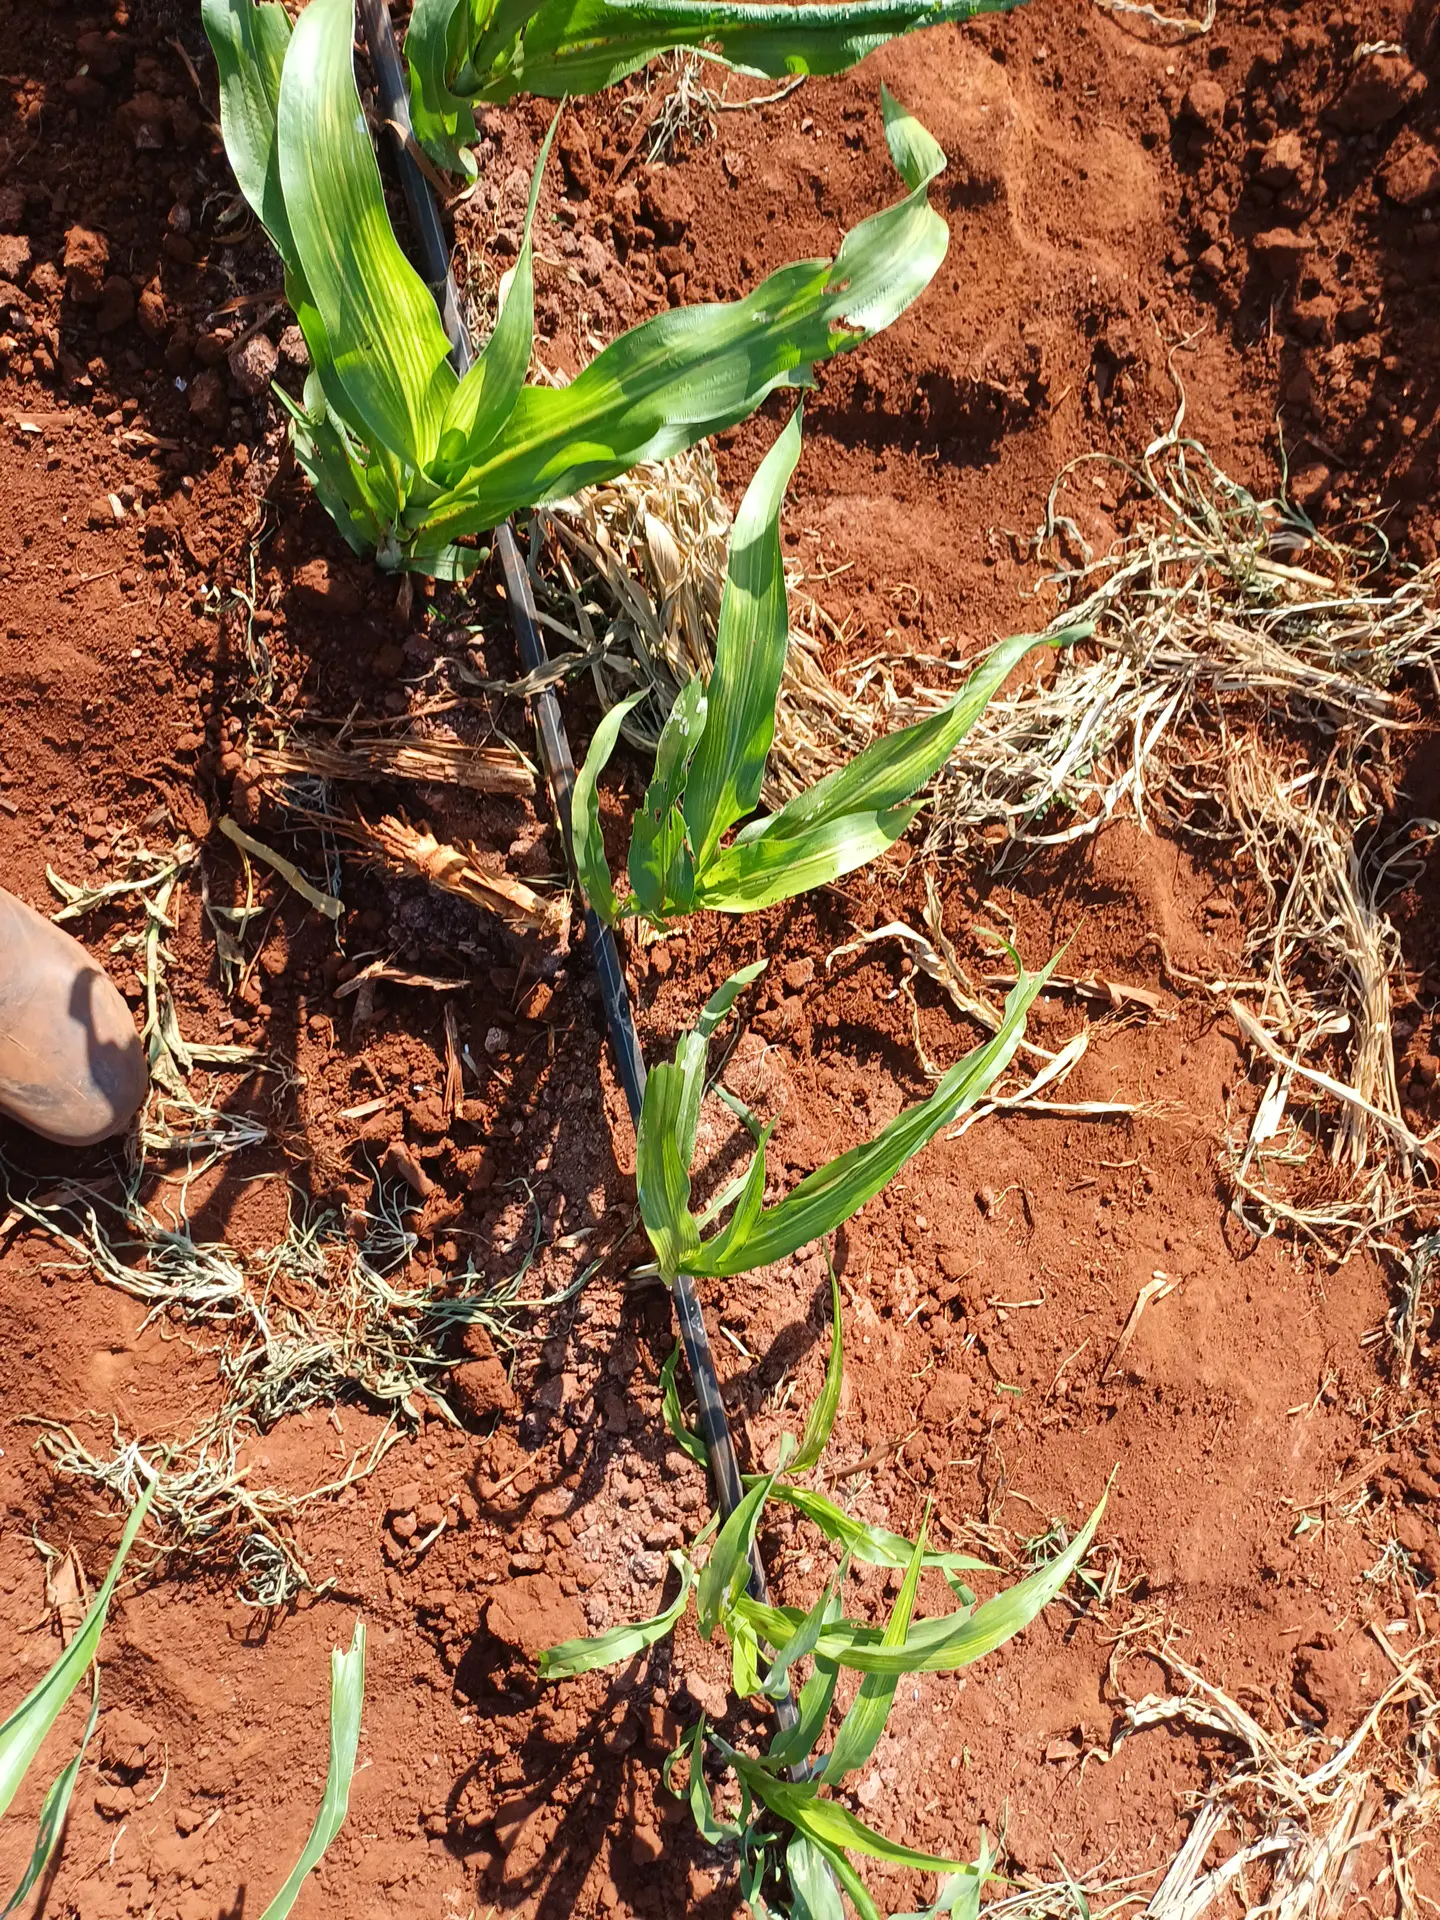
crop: sorghum
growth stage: vegetative
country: Kenya
